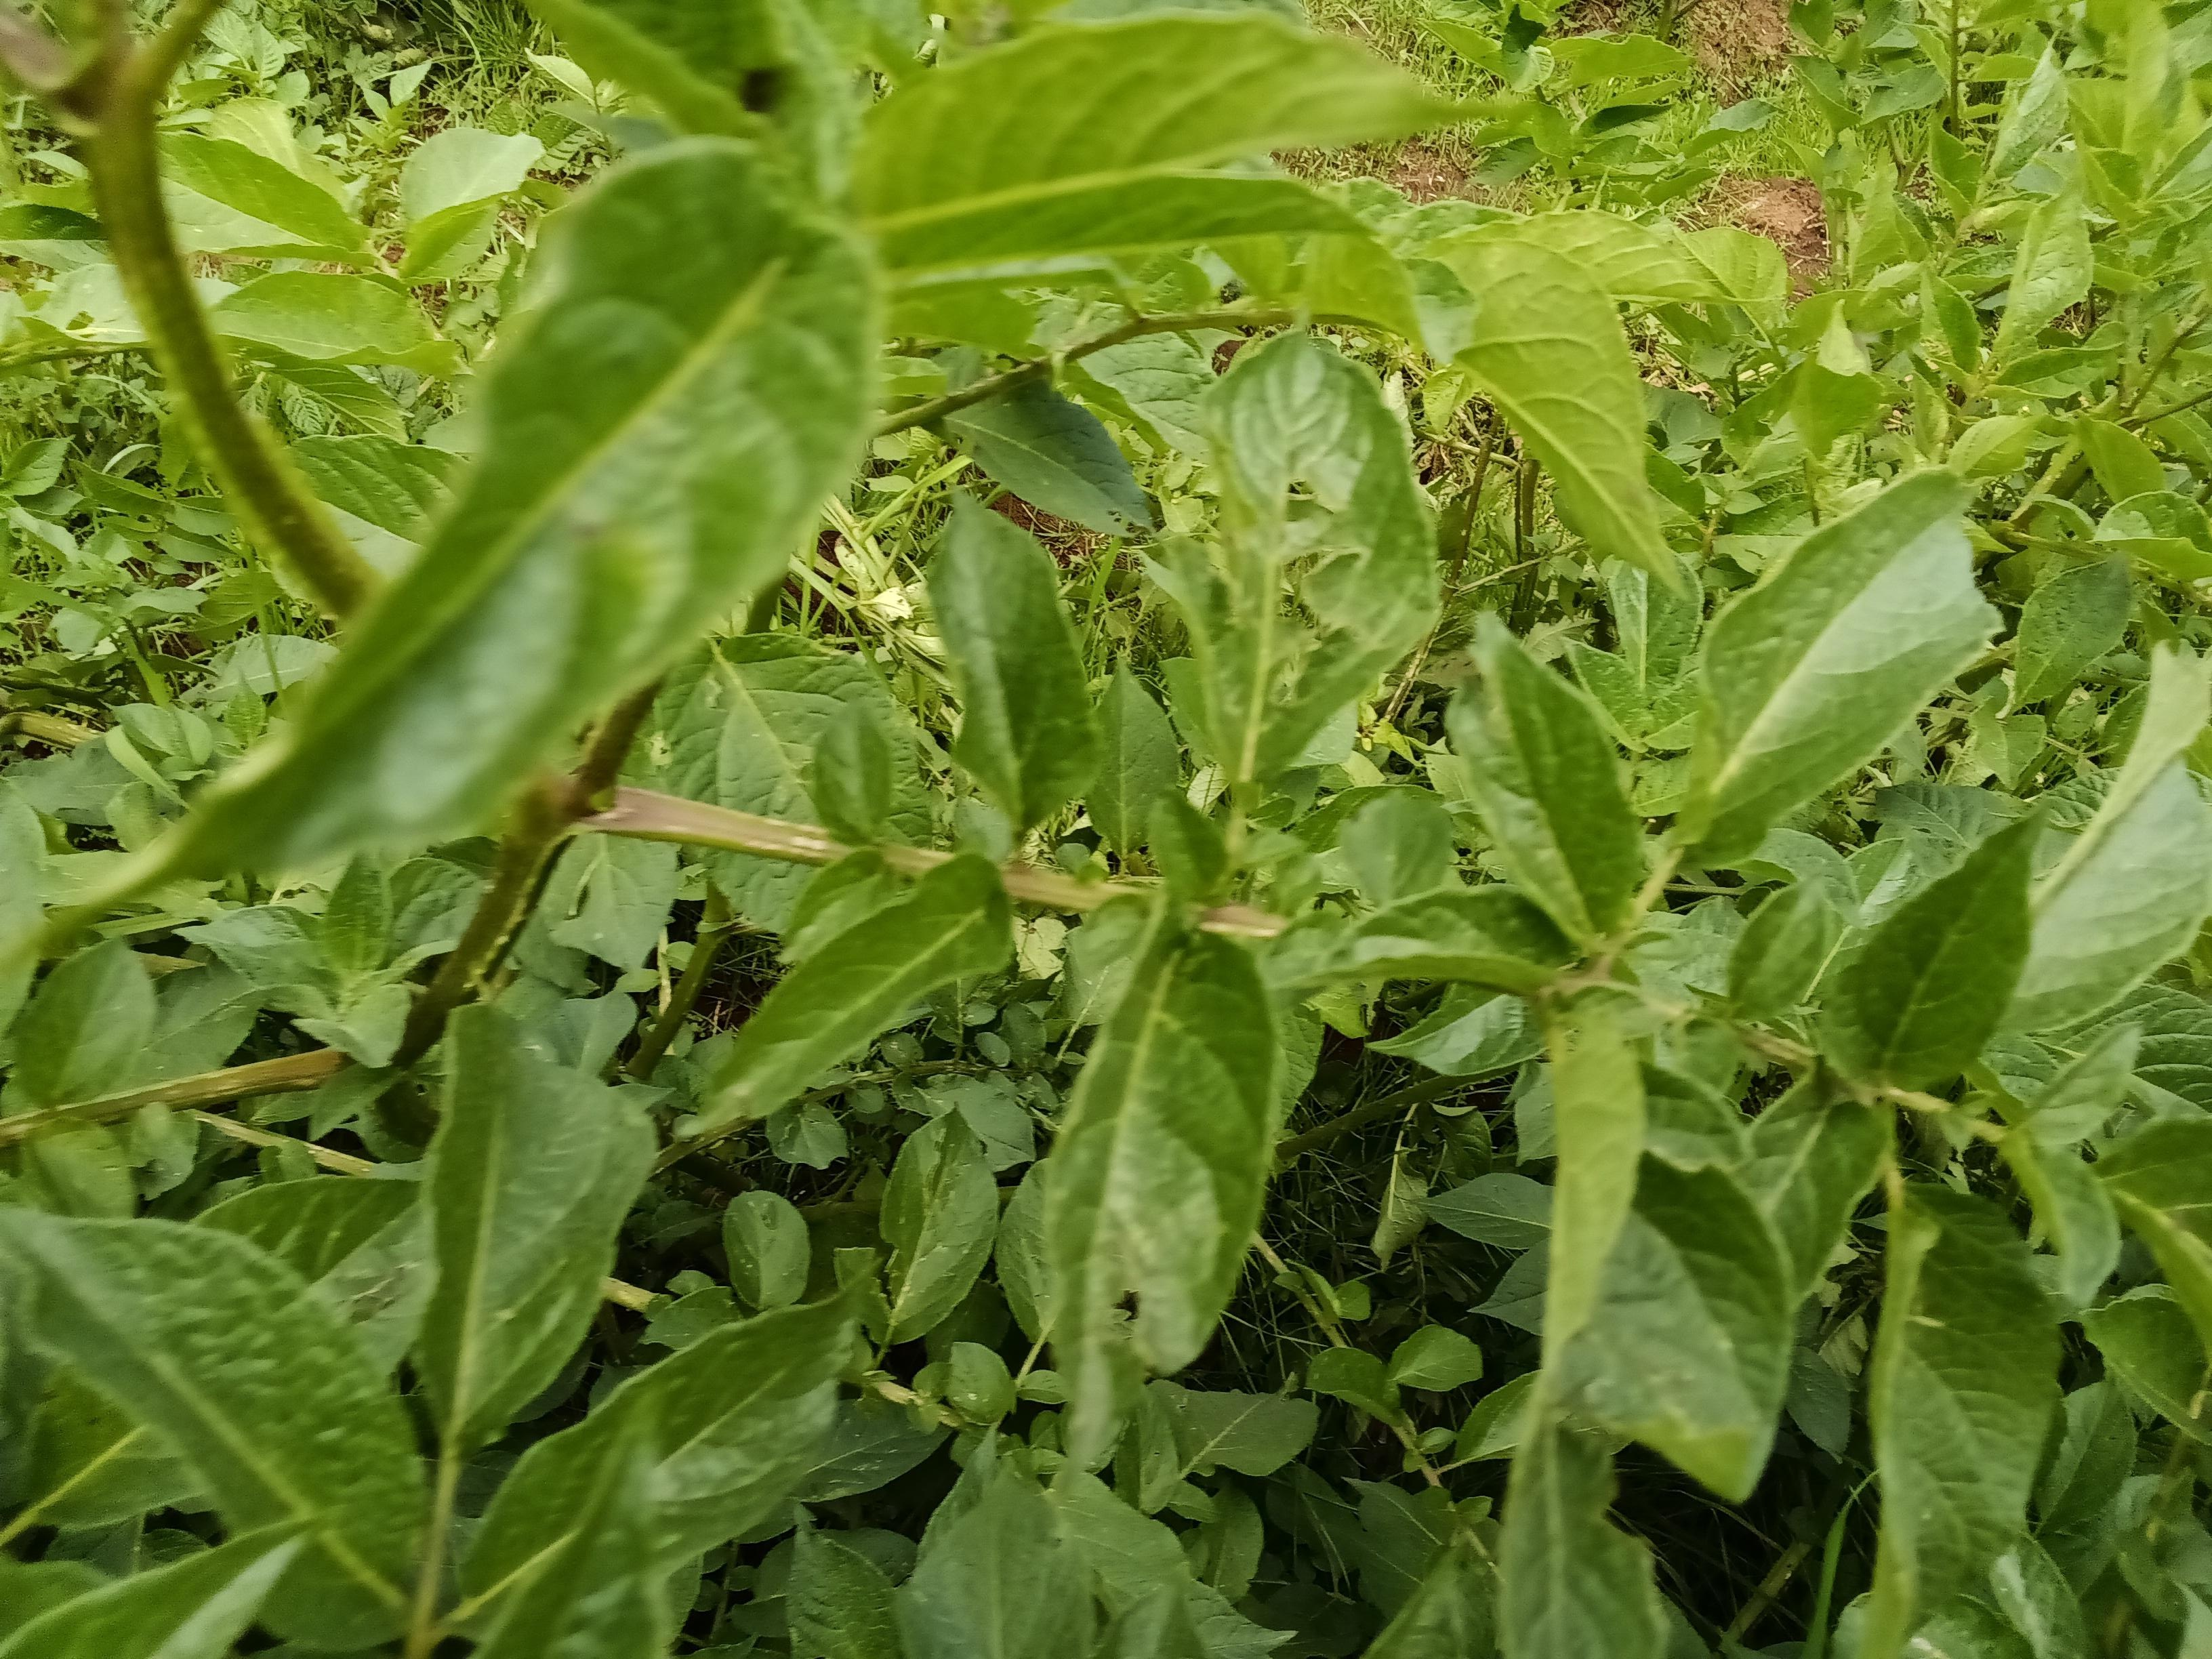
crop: potato
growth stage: flowering
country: Kenya
